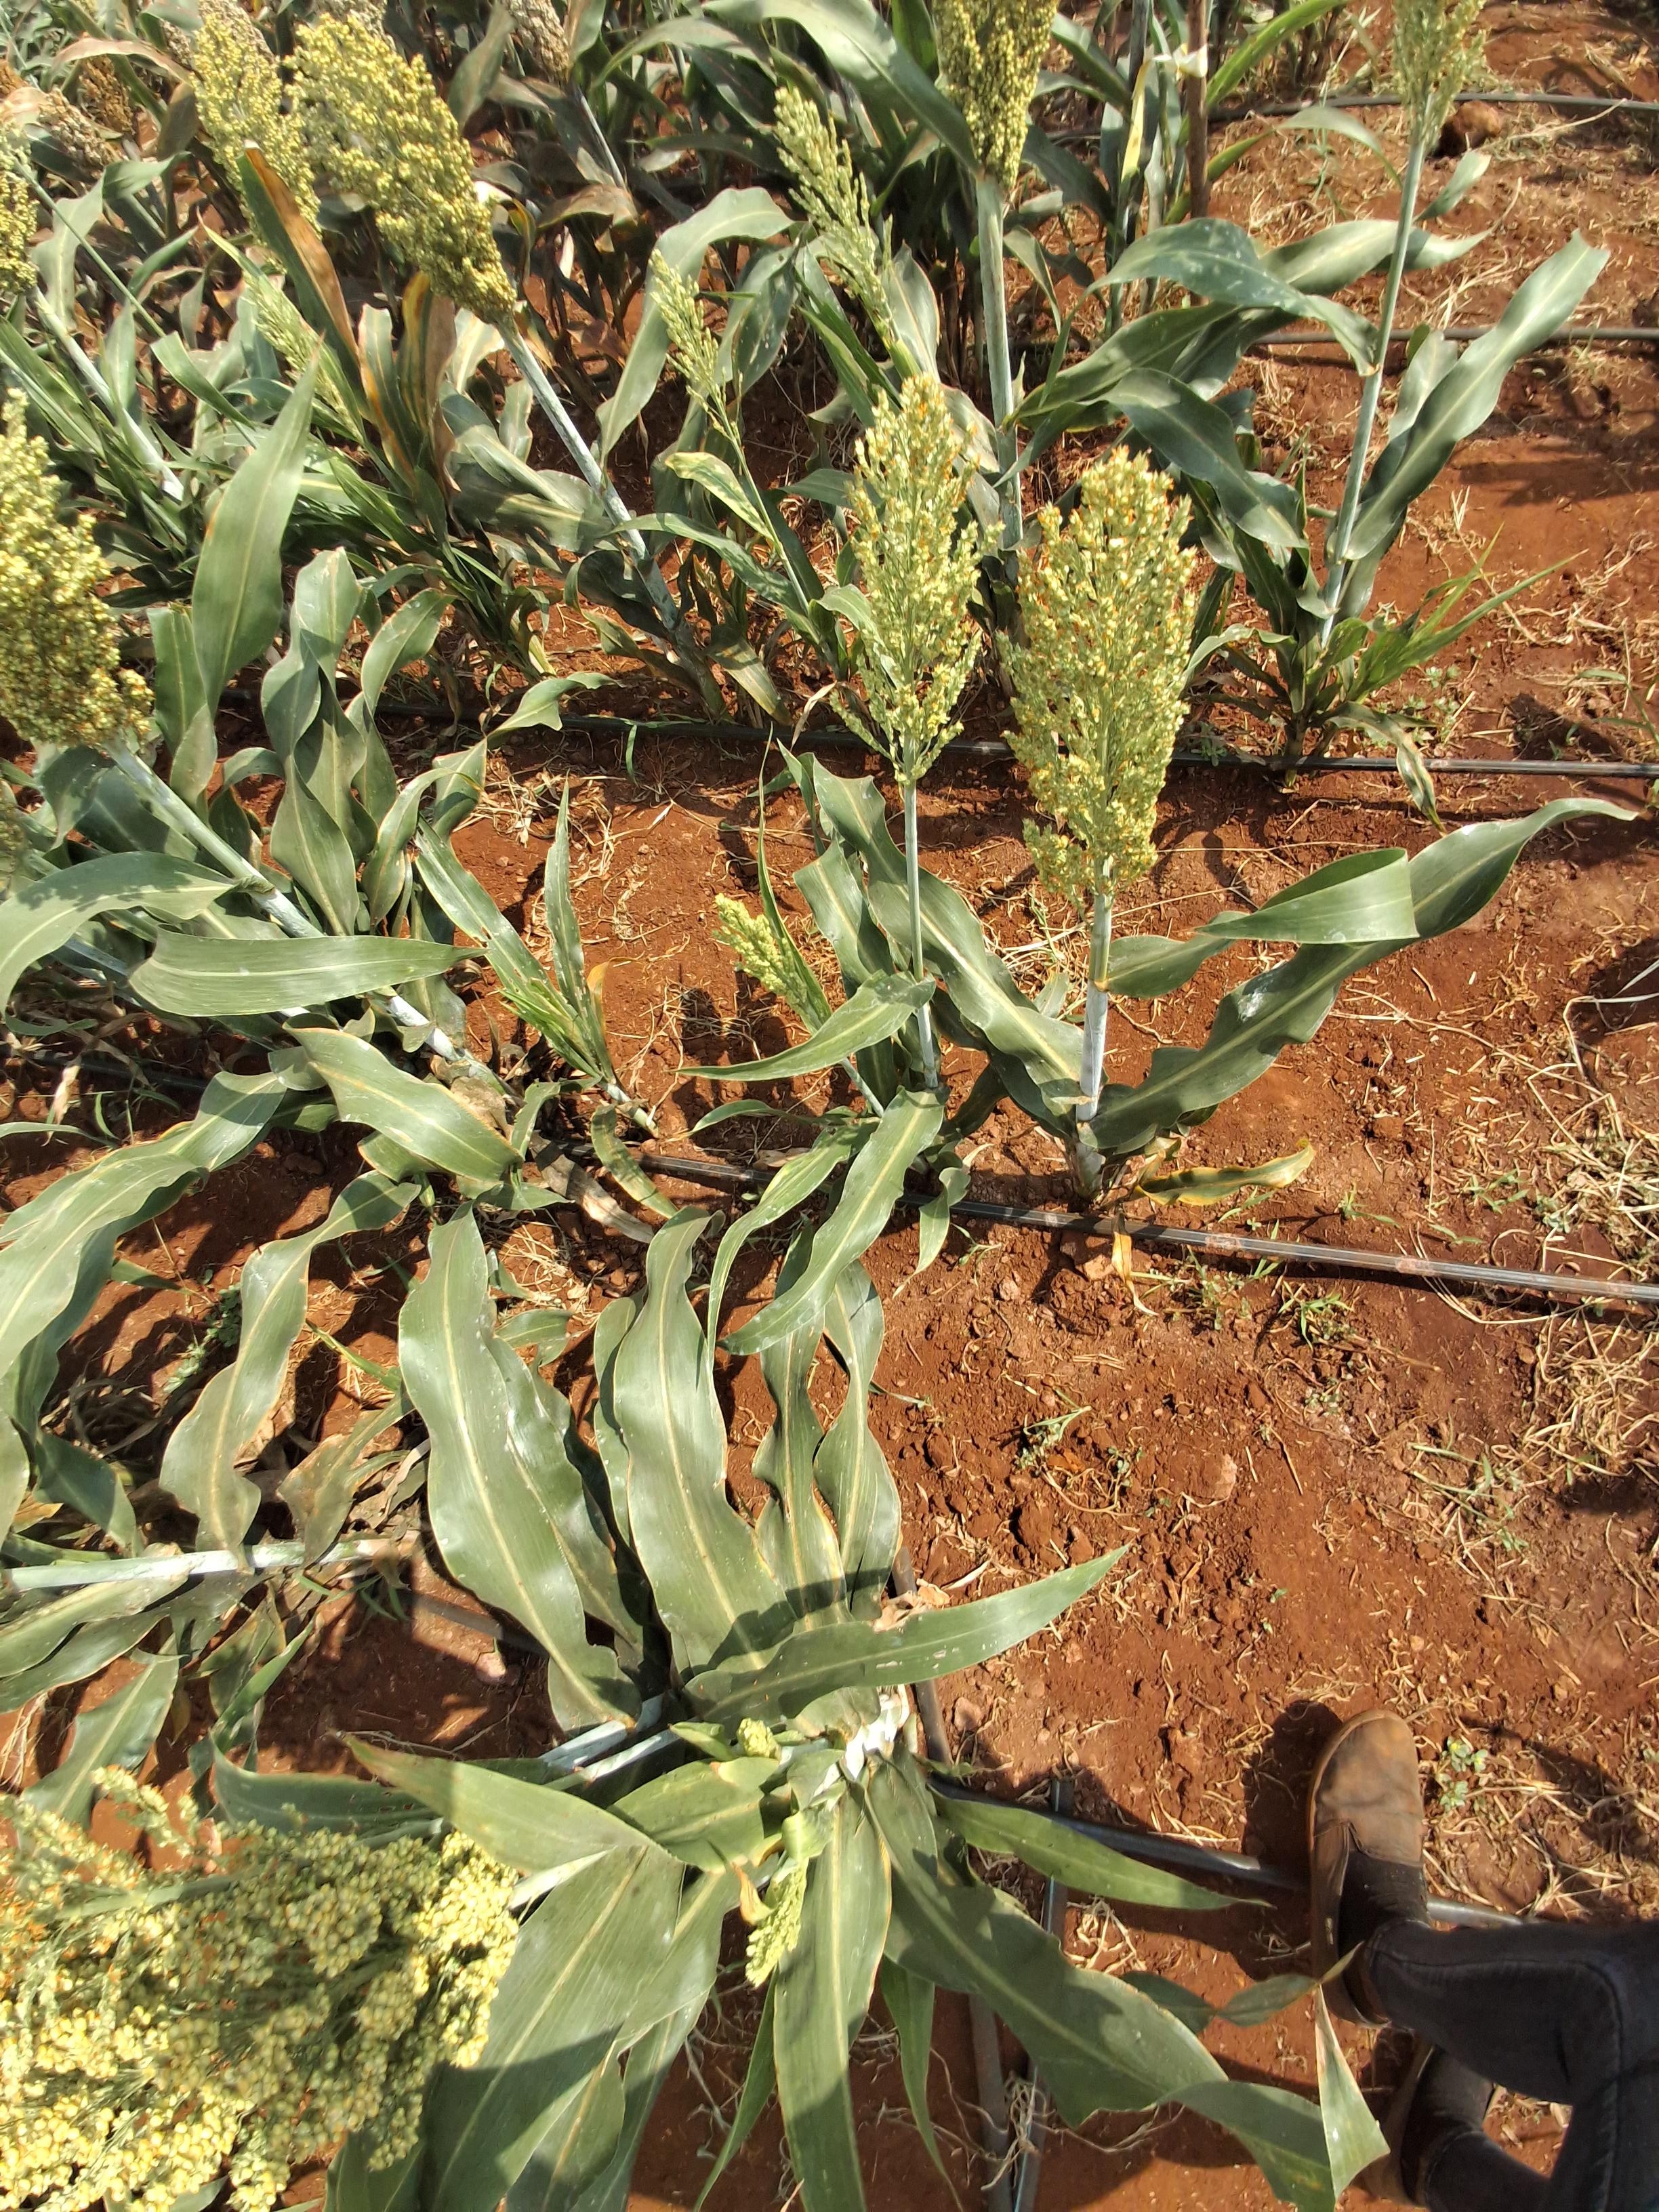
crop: sorghum
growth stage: filling grain
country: Kenya
